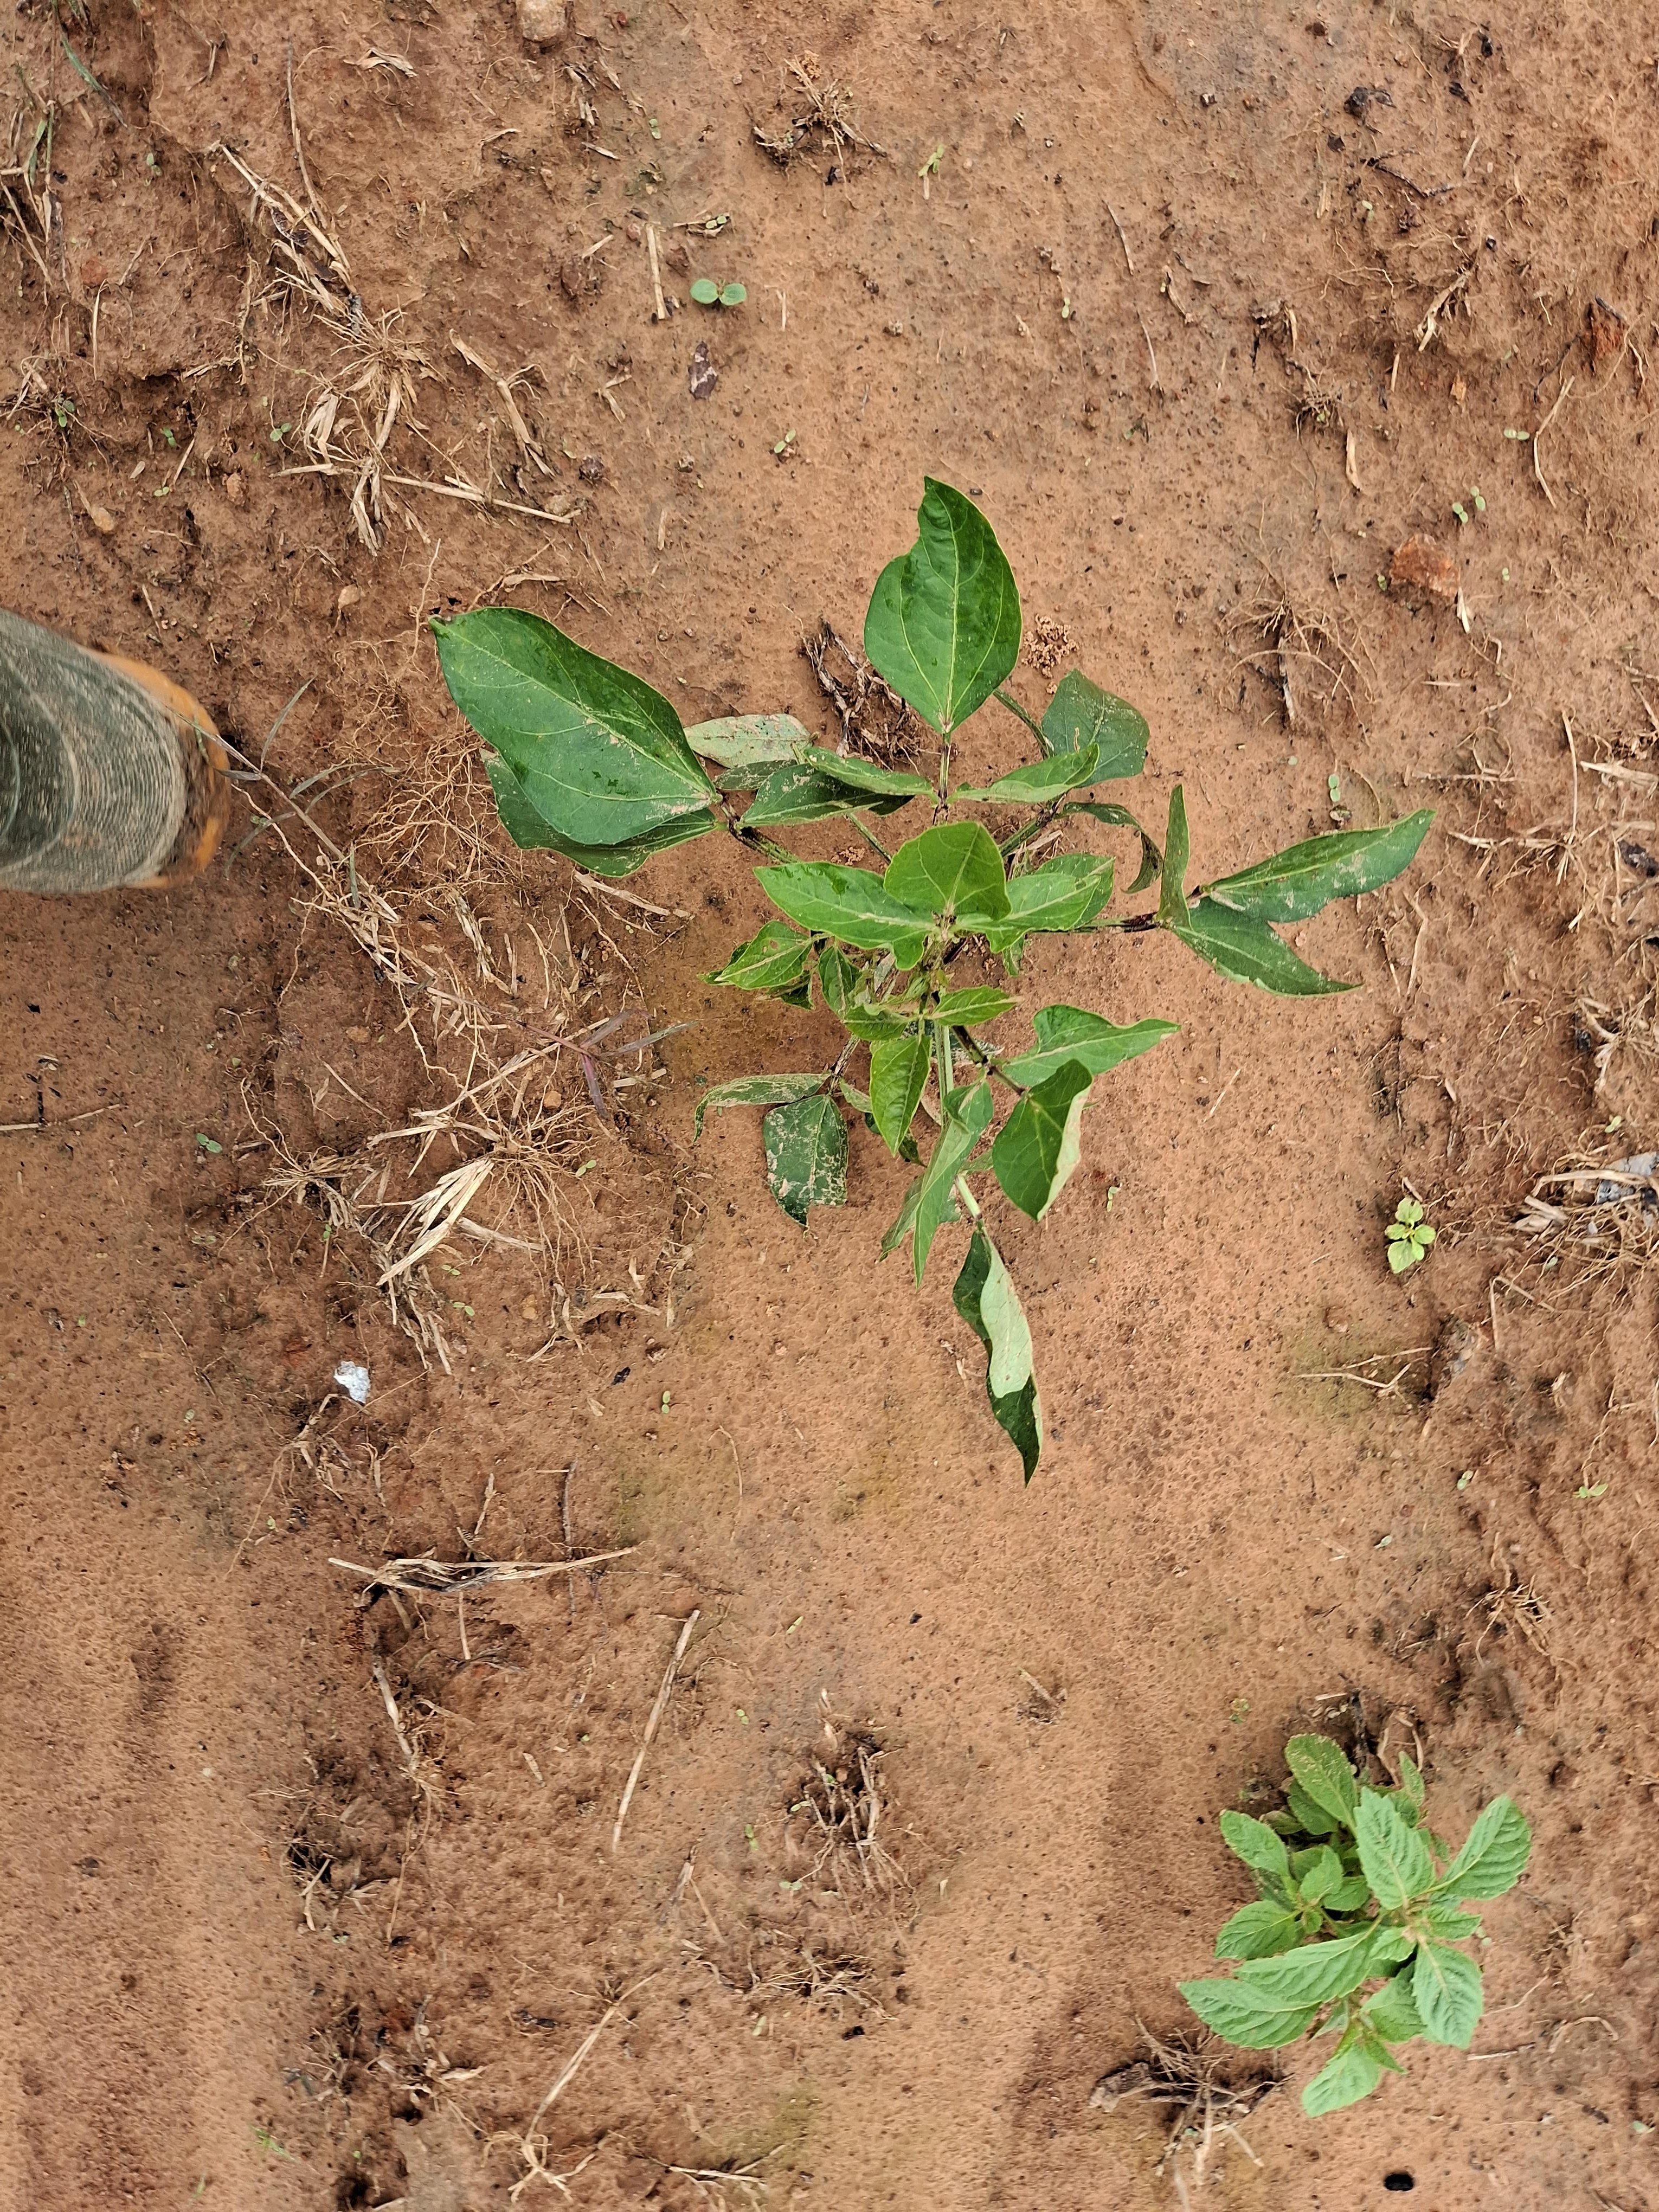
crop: cowpea
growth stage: vegetative
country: Nigeria
